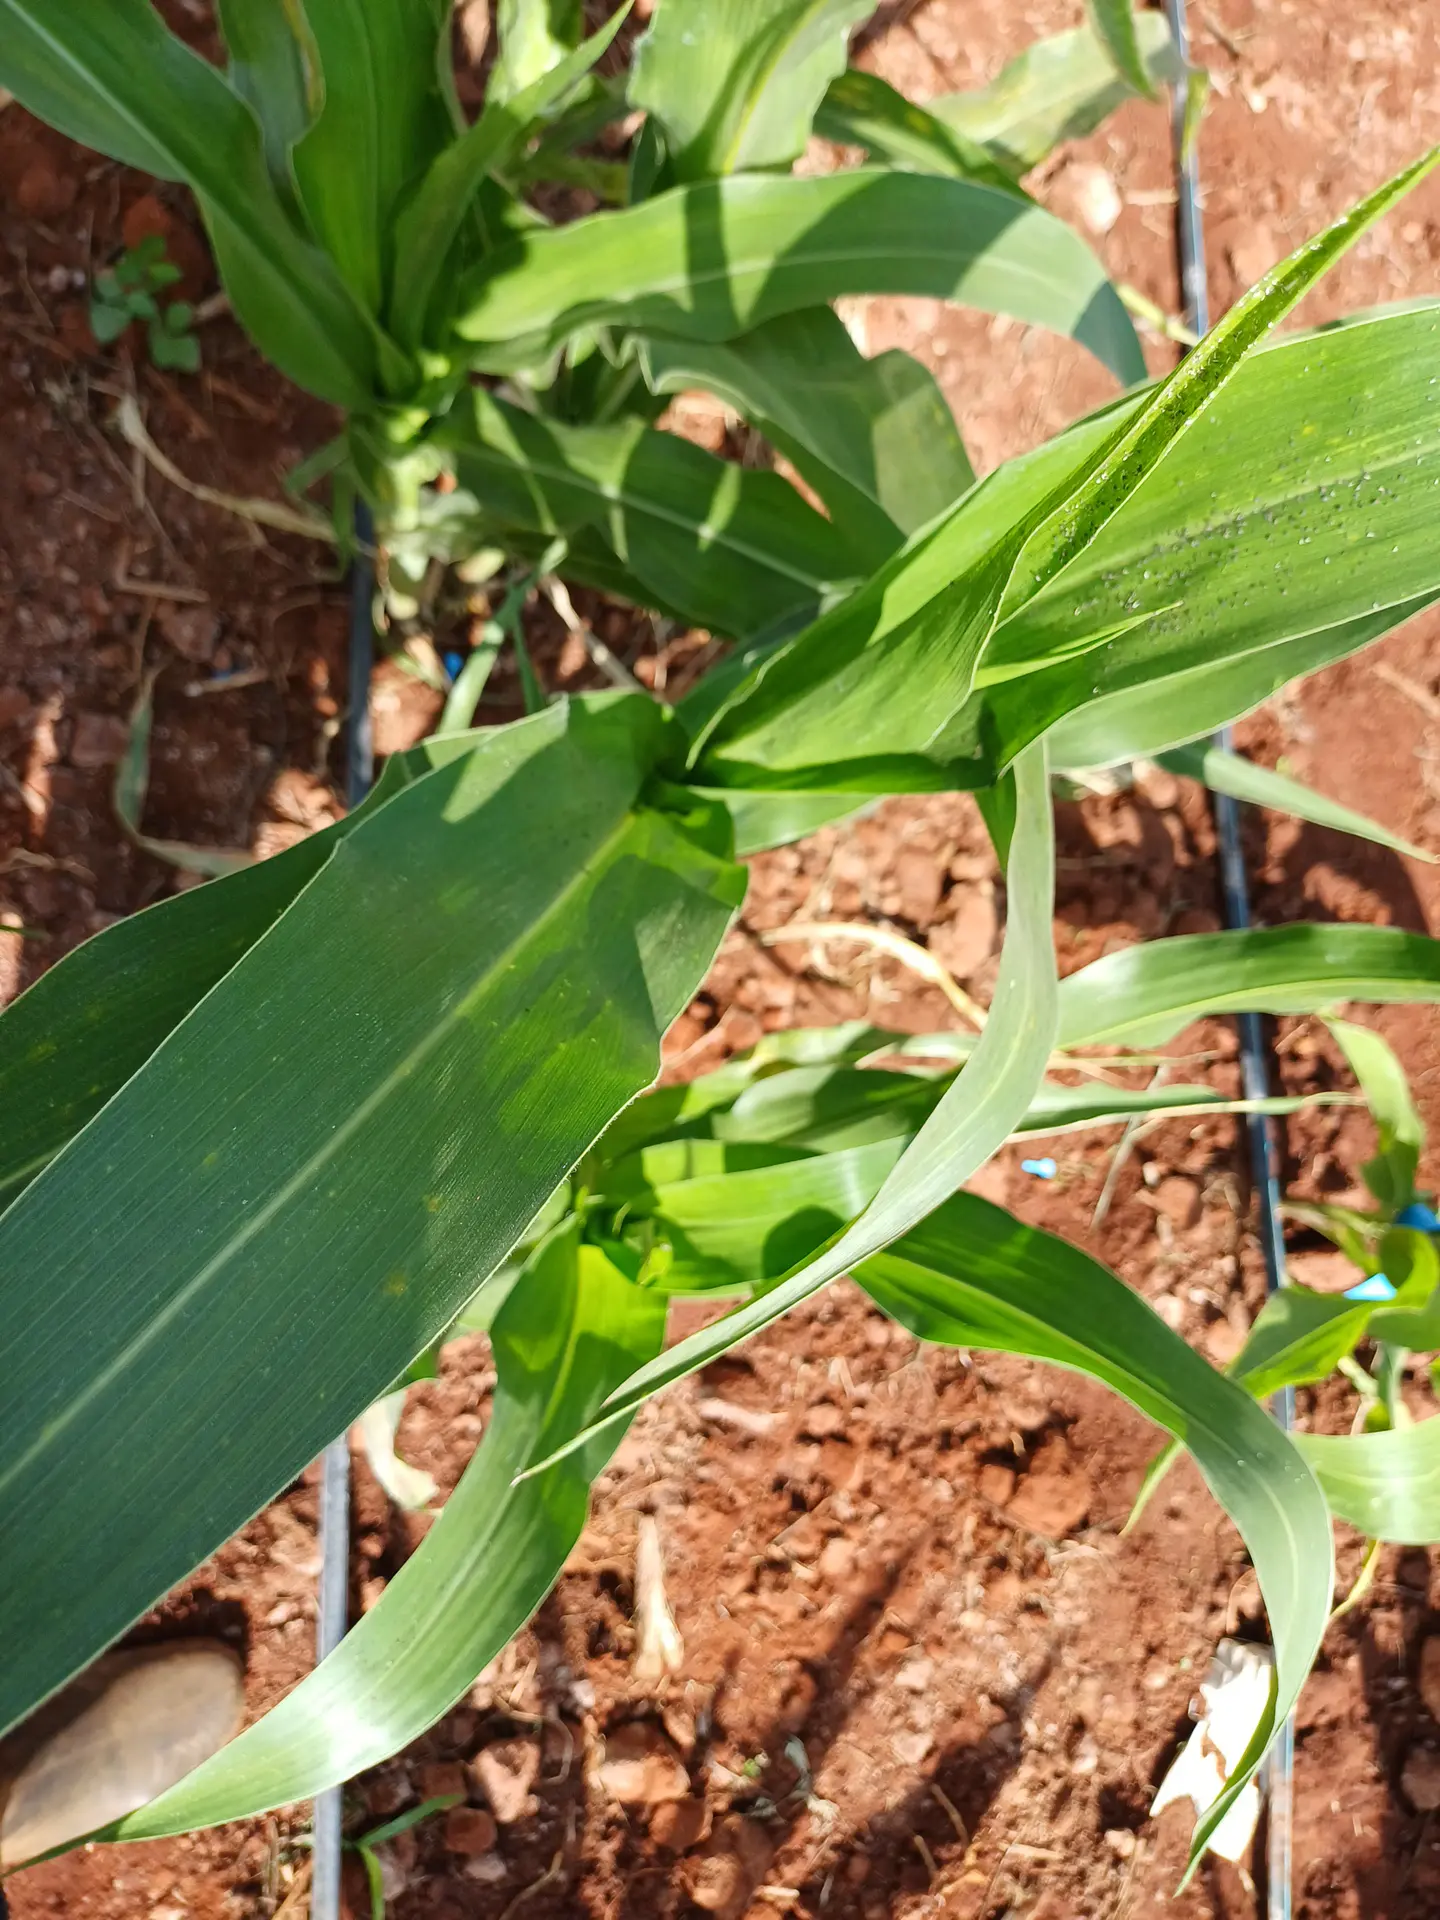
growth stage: vegetative
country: Kenya
